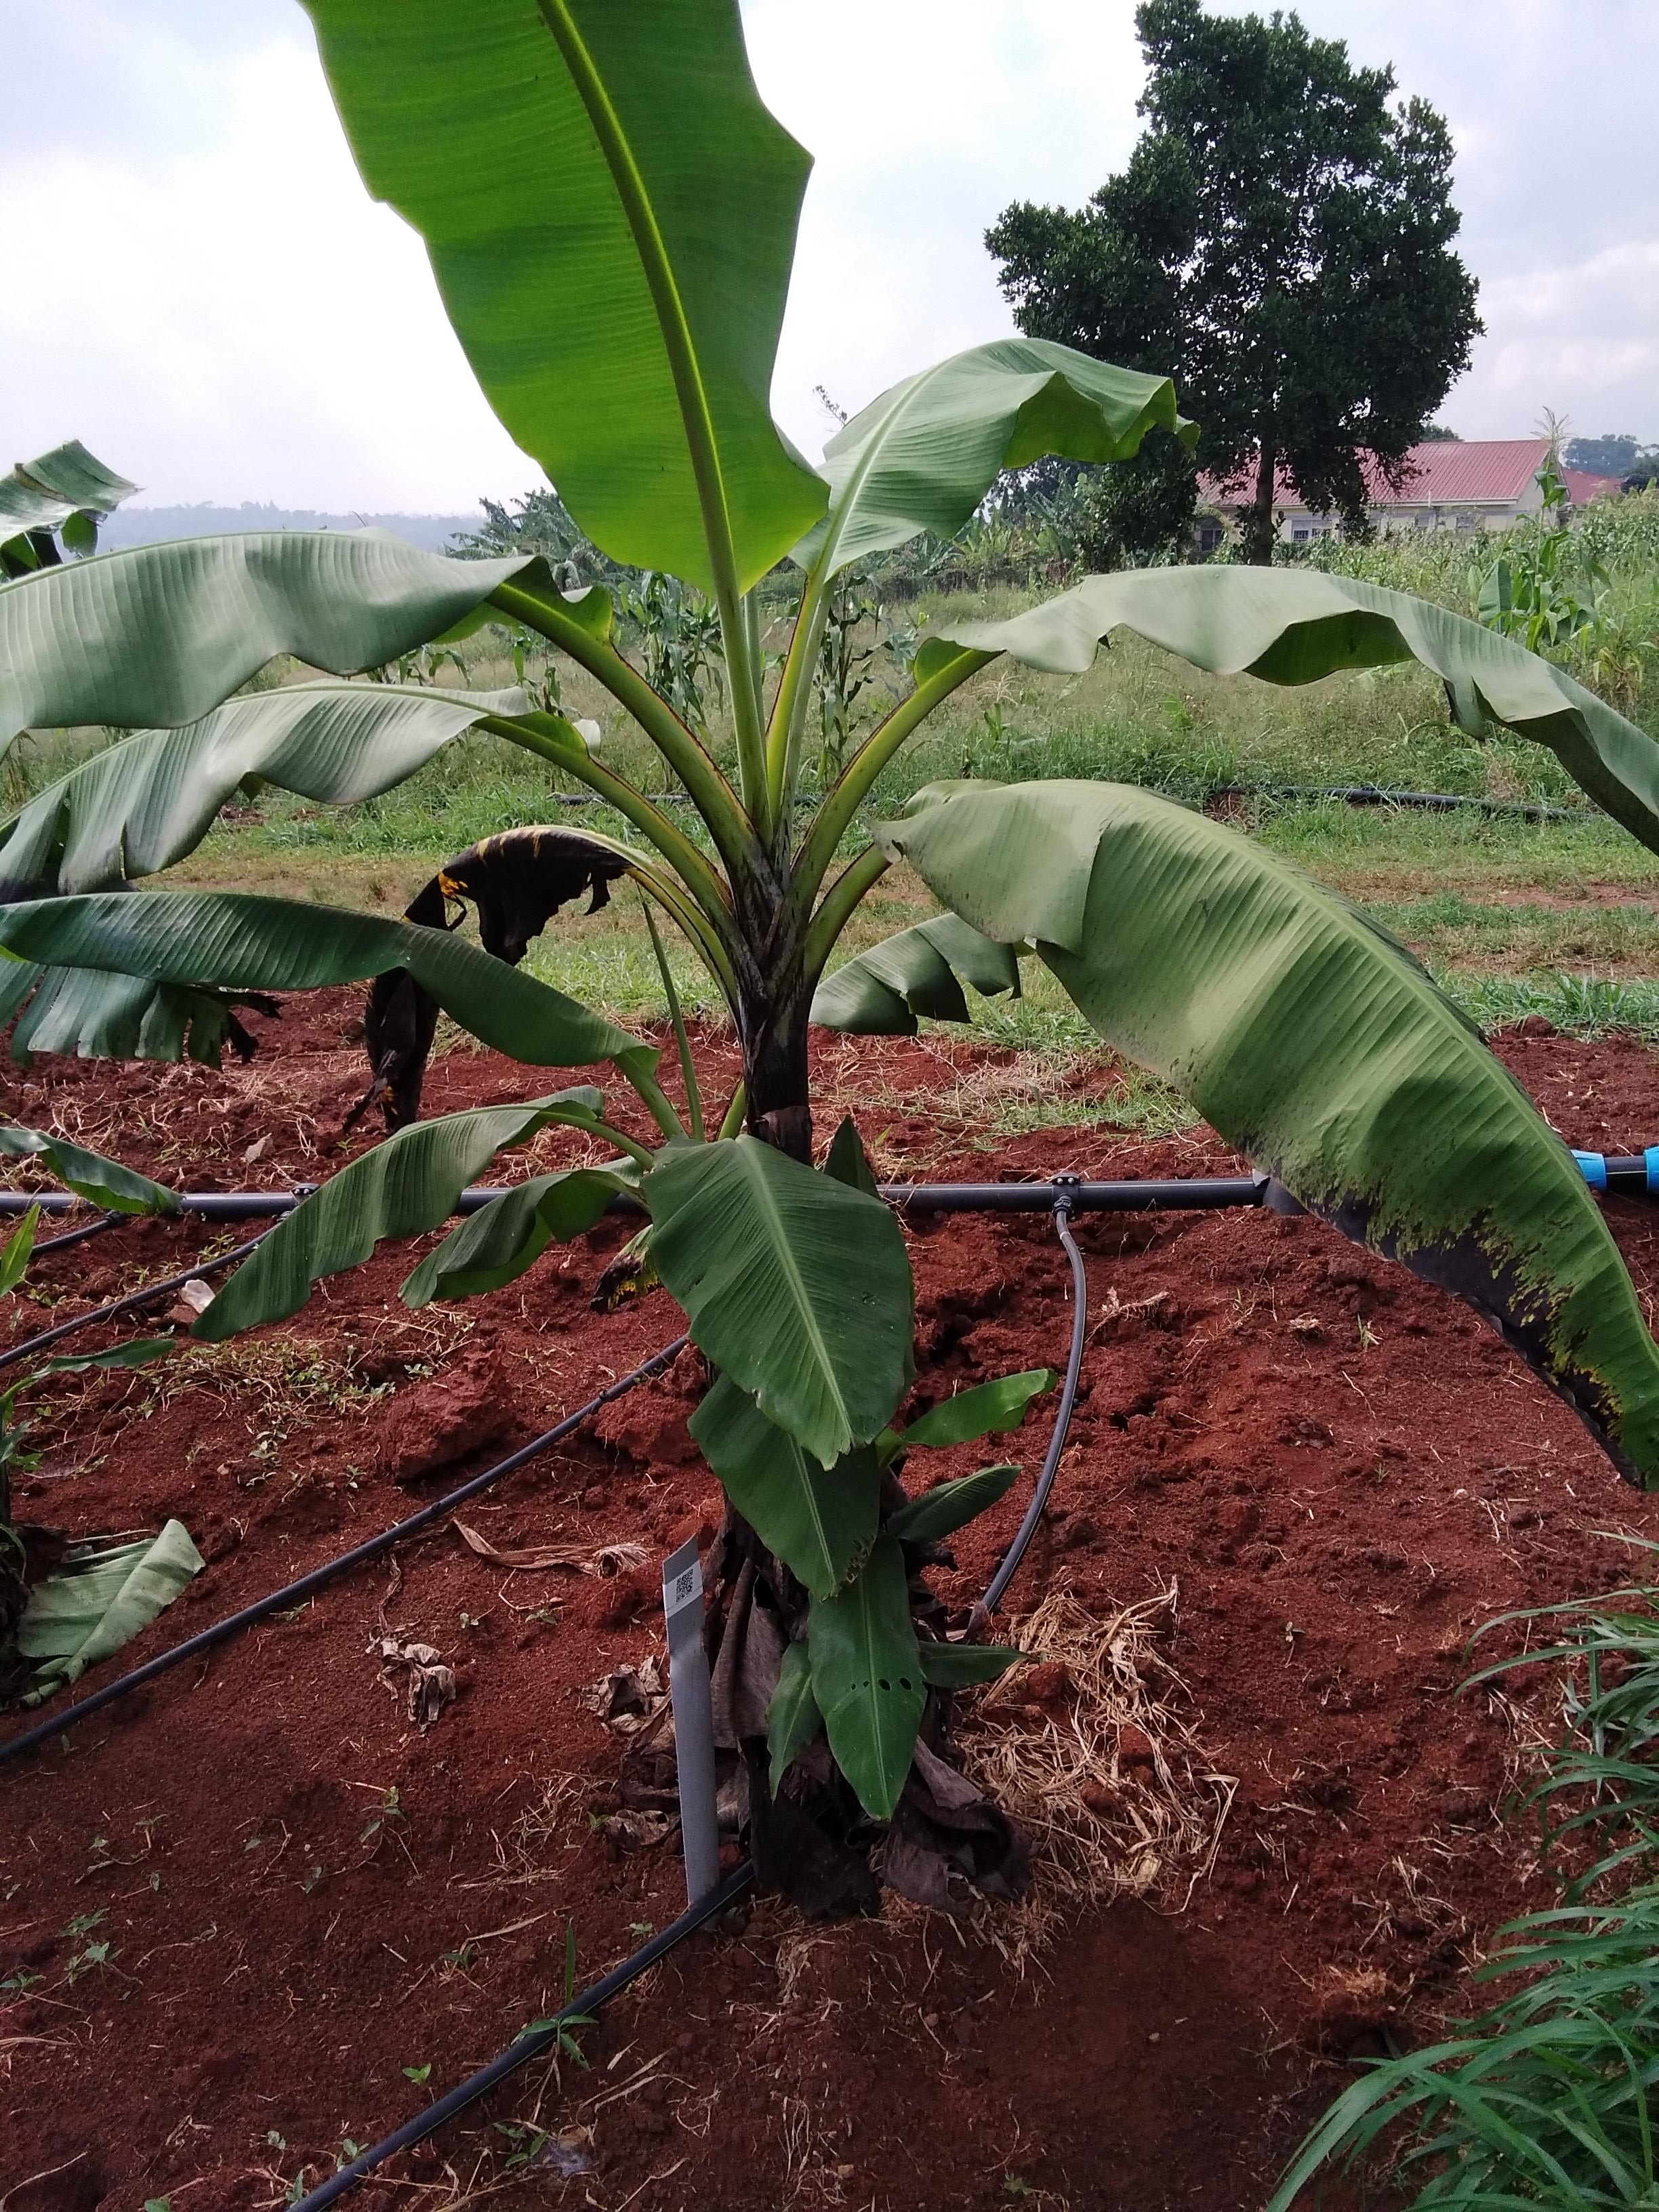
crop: banana
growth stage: vegetative
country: Tanzania
